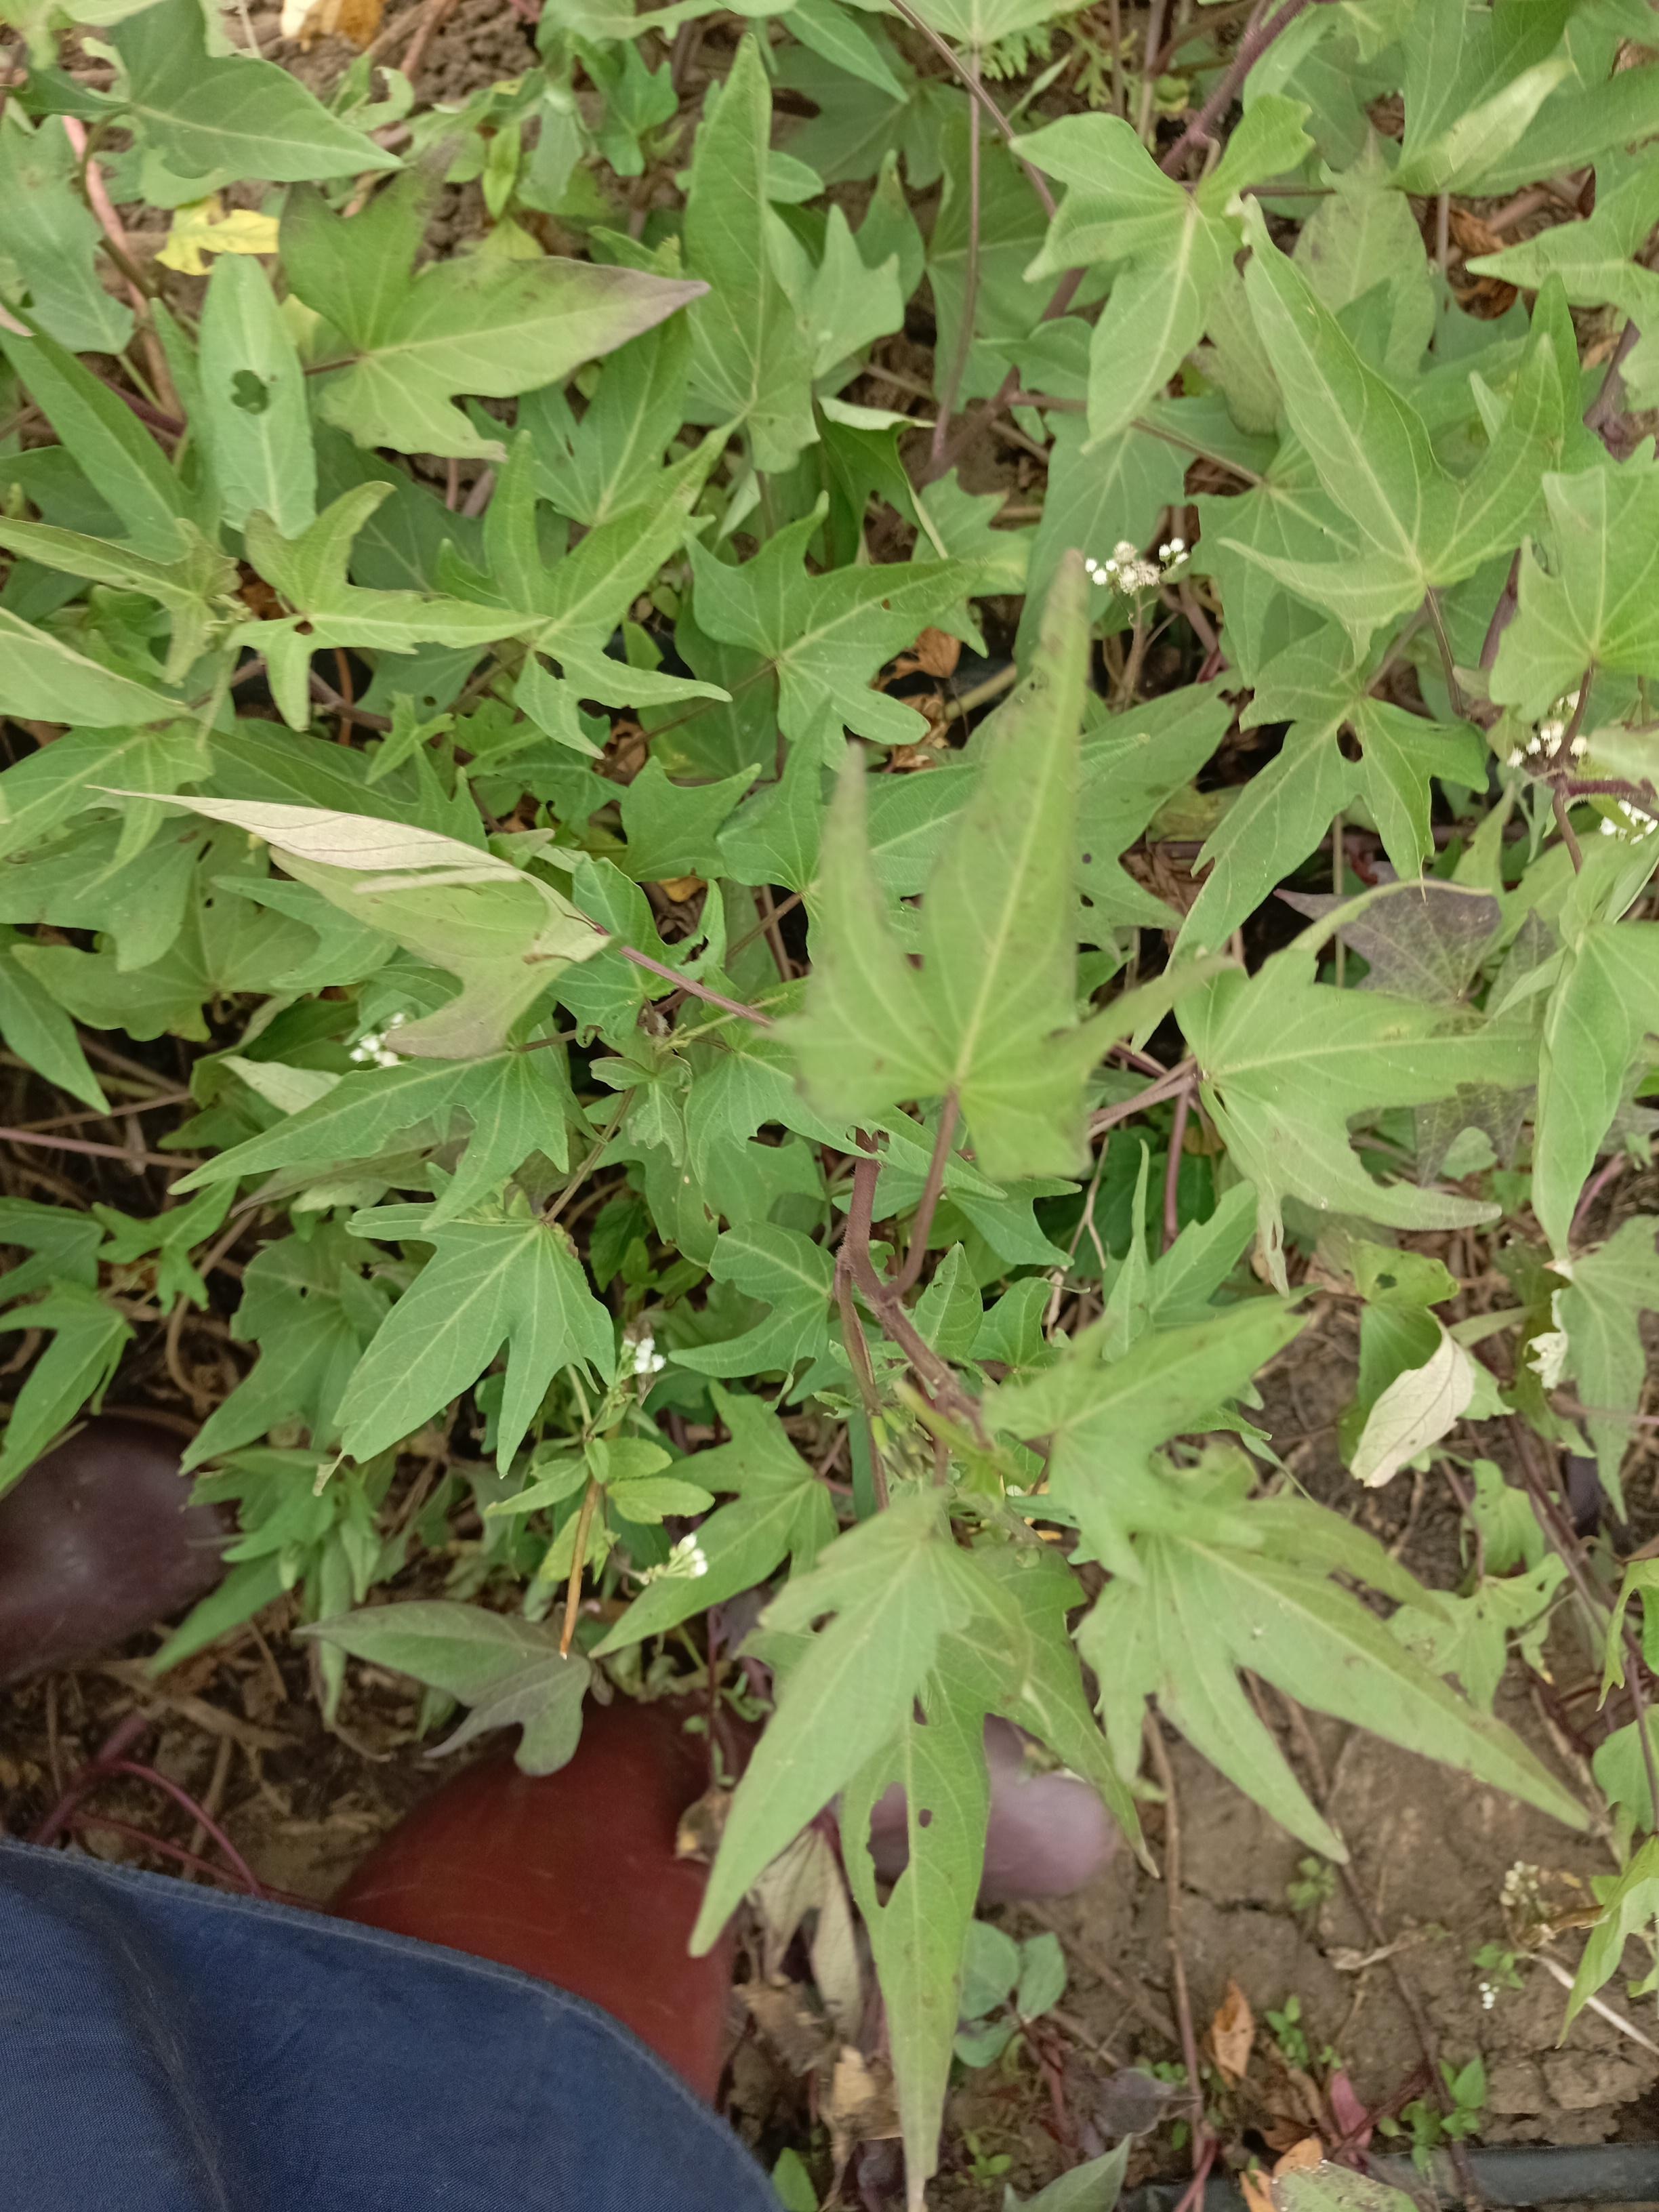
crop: sweet potato
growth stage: flowering
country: Tanzania
